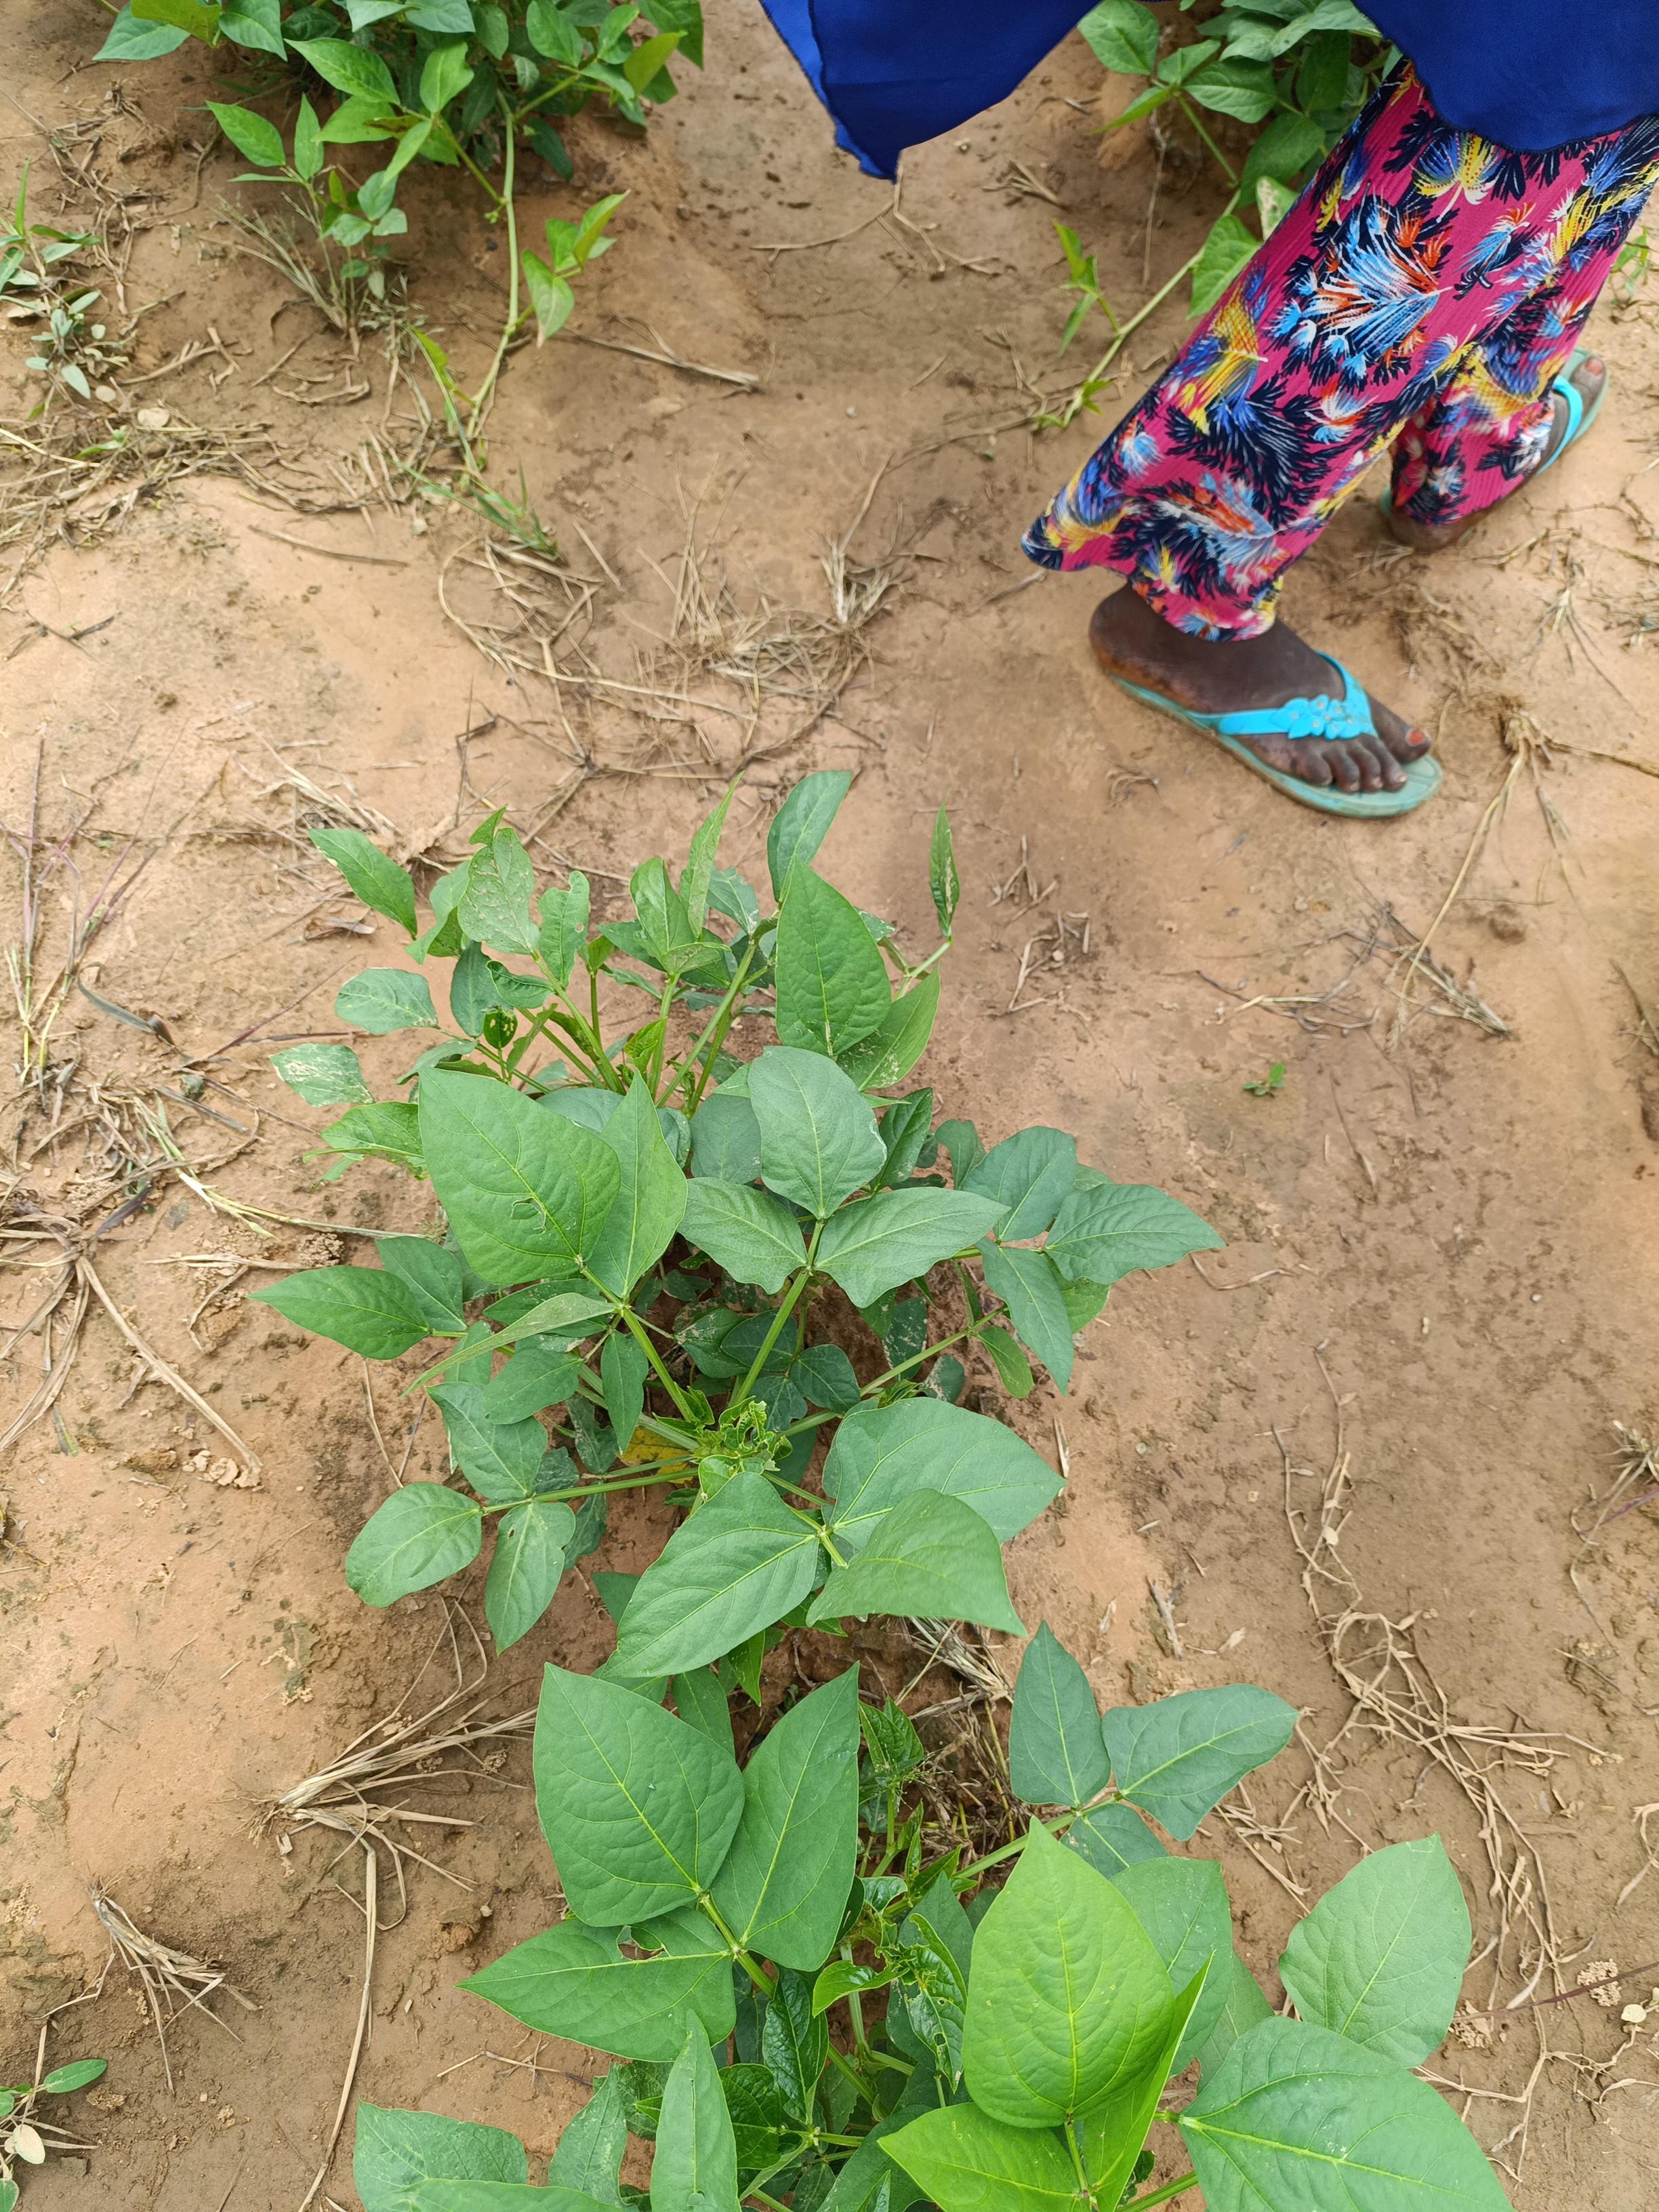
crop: cowpea
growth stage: emergence
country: Nigeria
